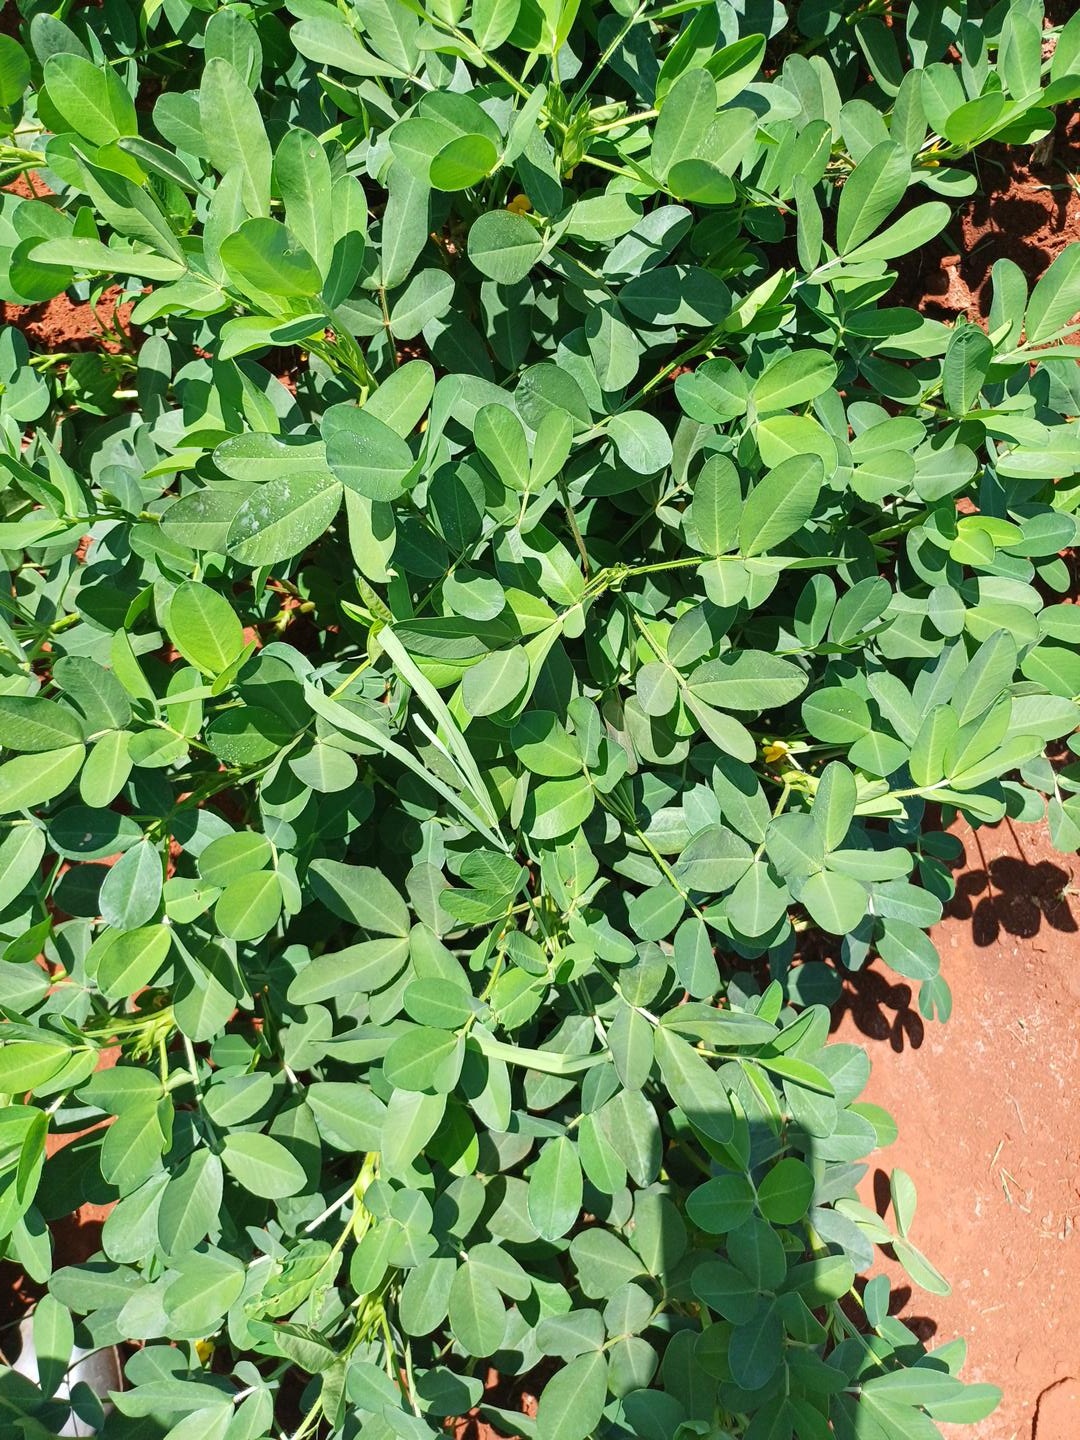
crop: groundnut
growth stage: flowering
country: Kenya
